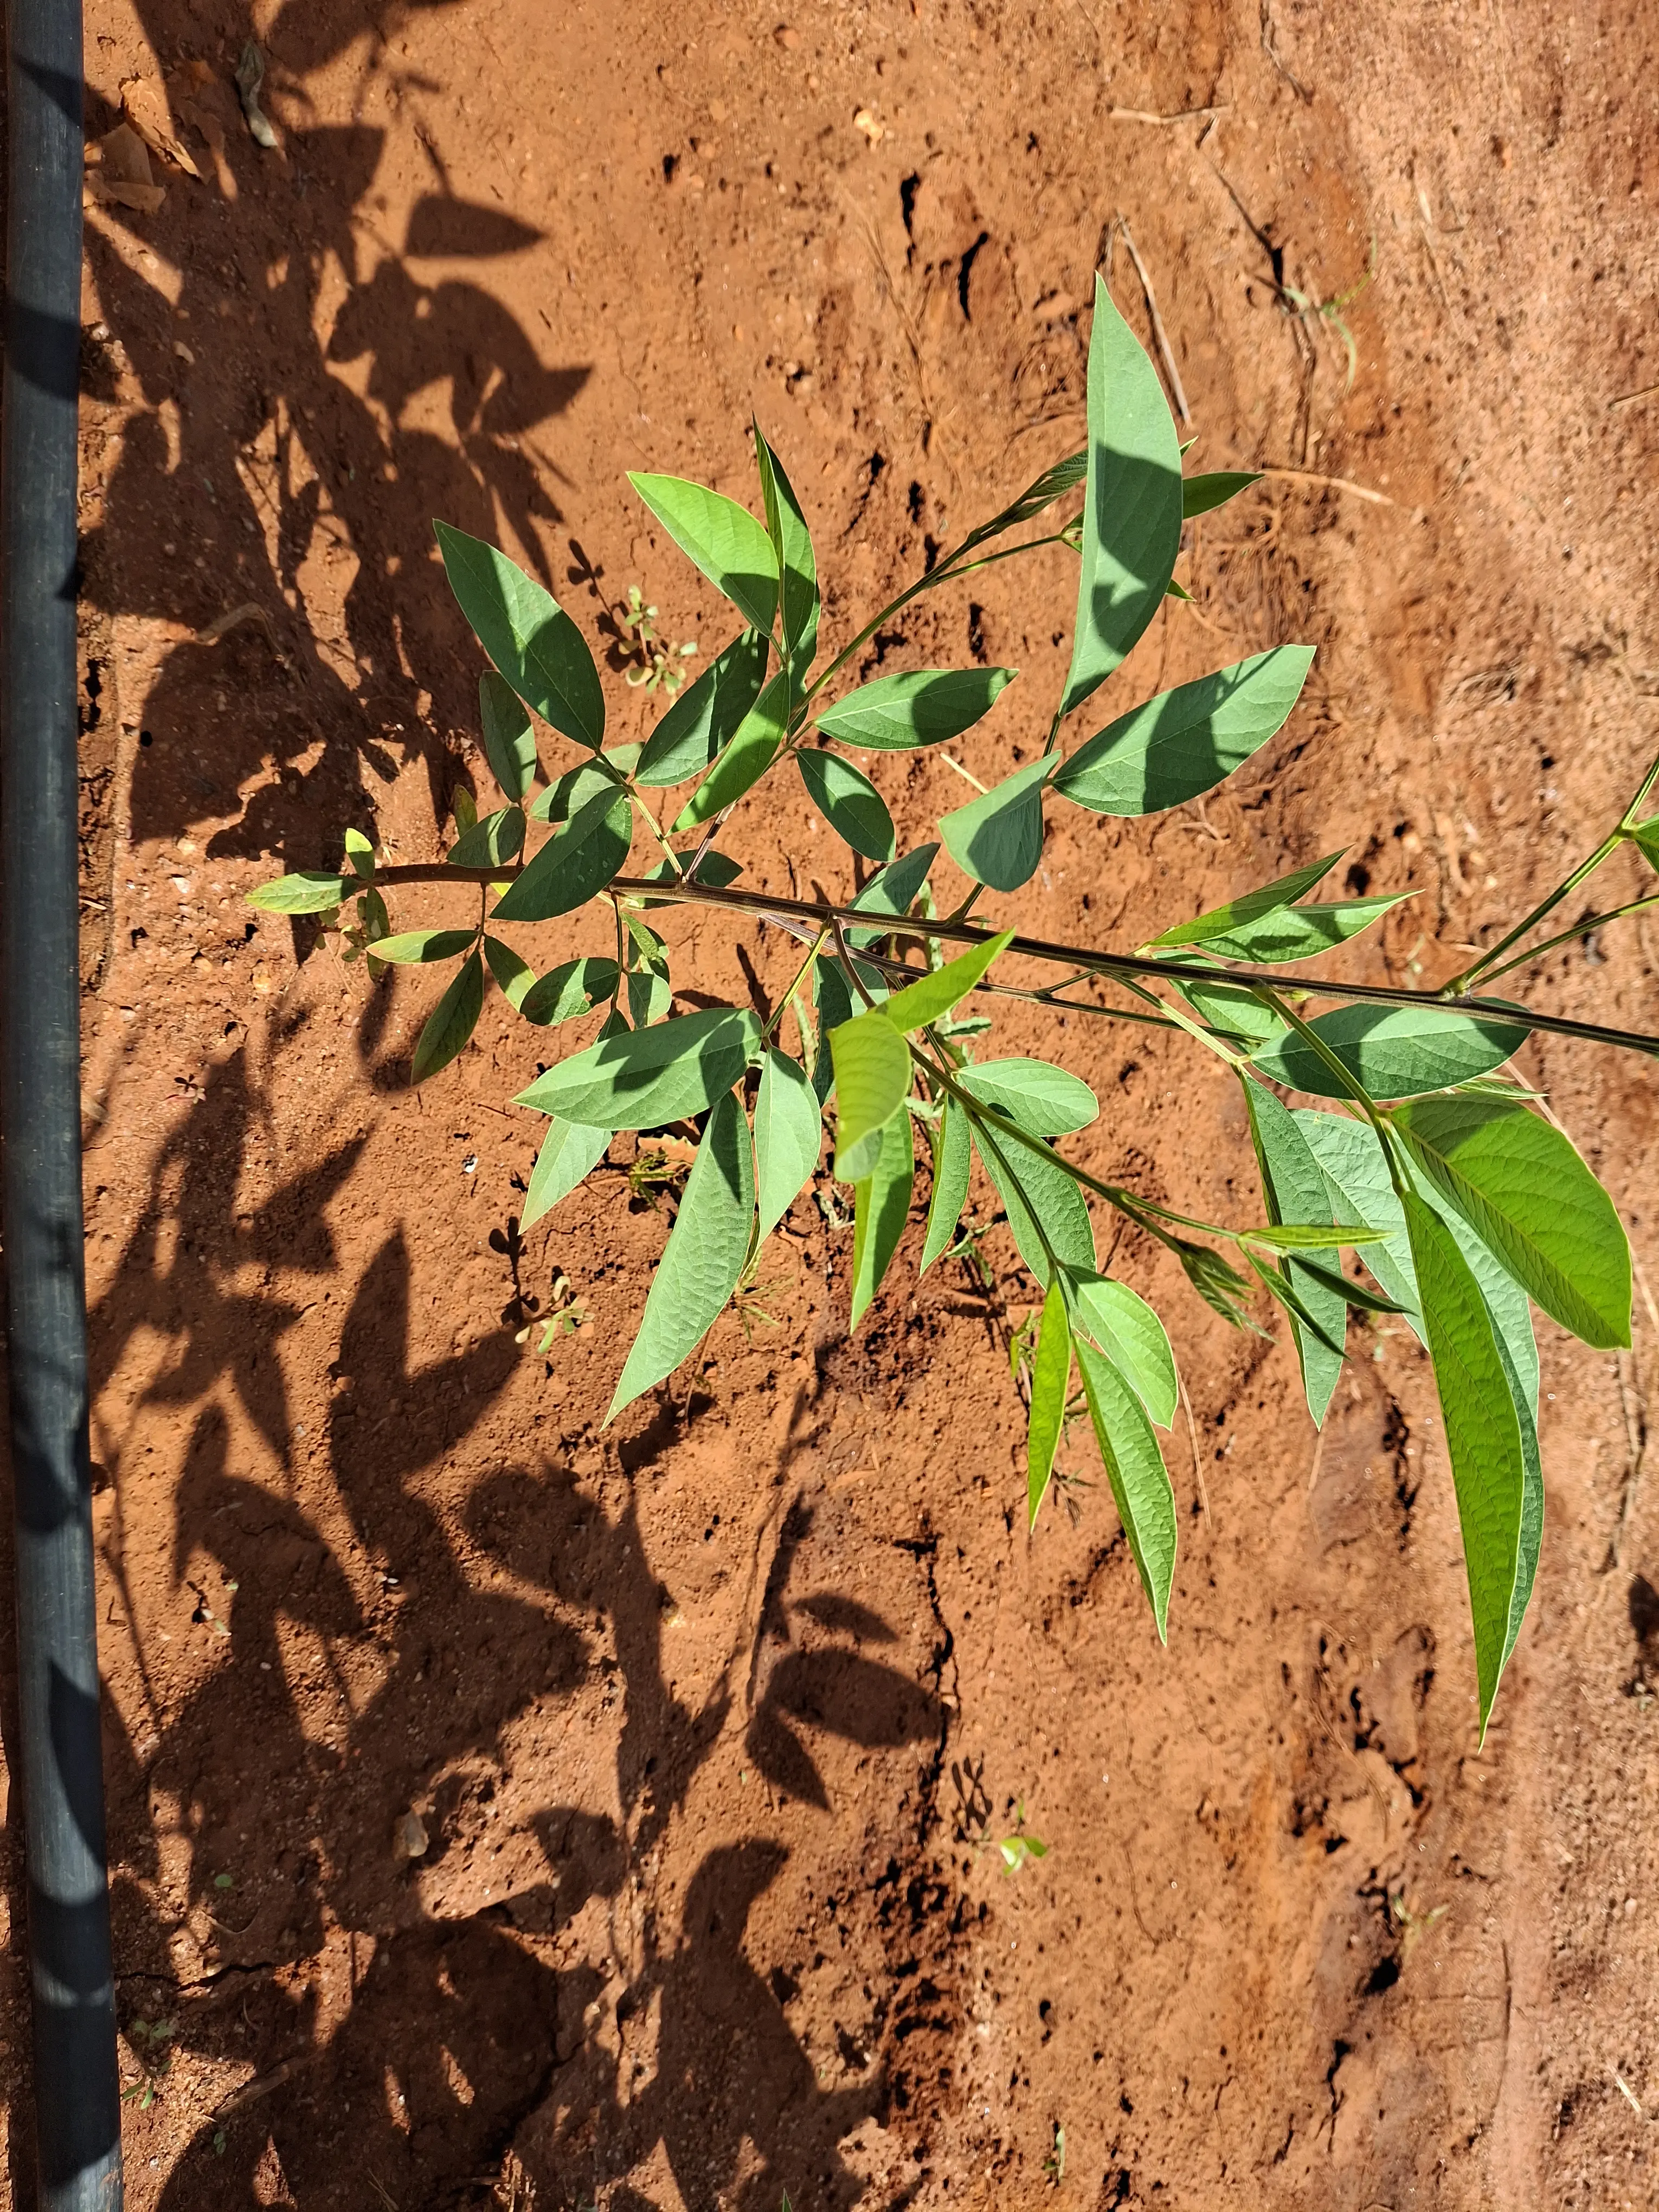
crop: pigeonpea
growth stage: vegetative
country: Kenya
